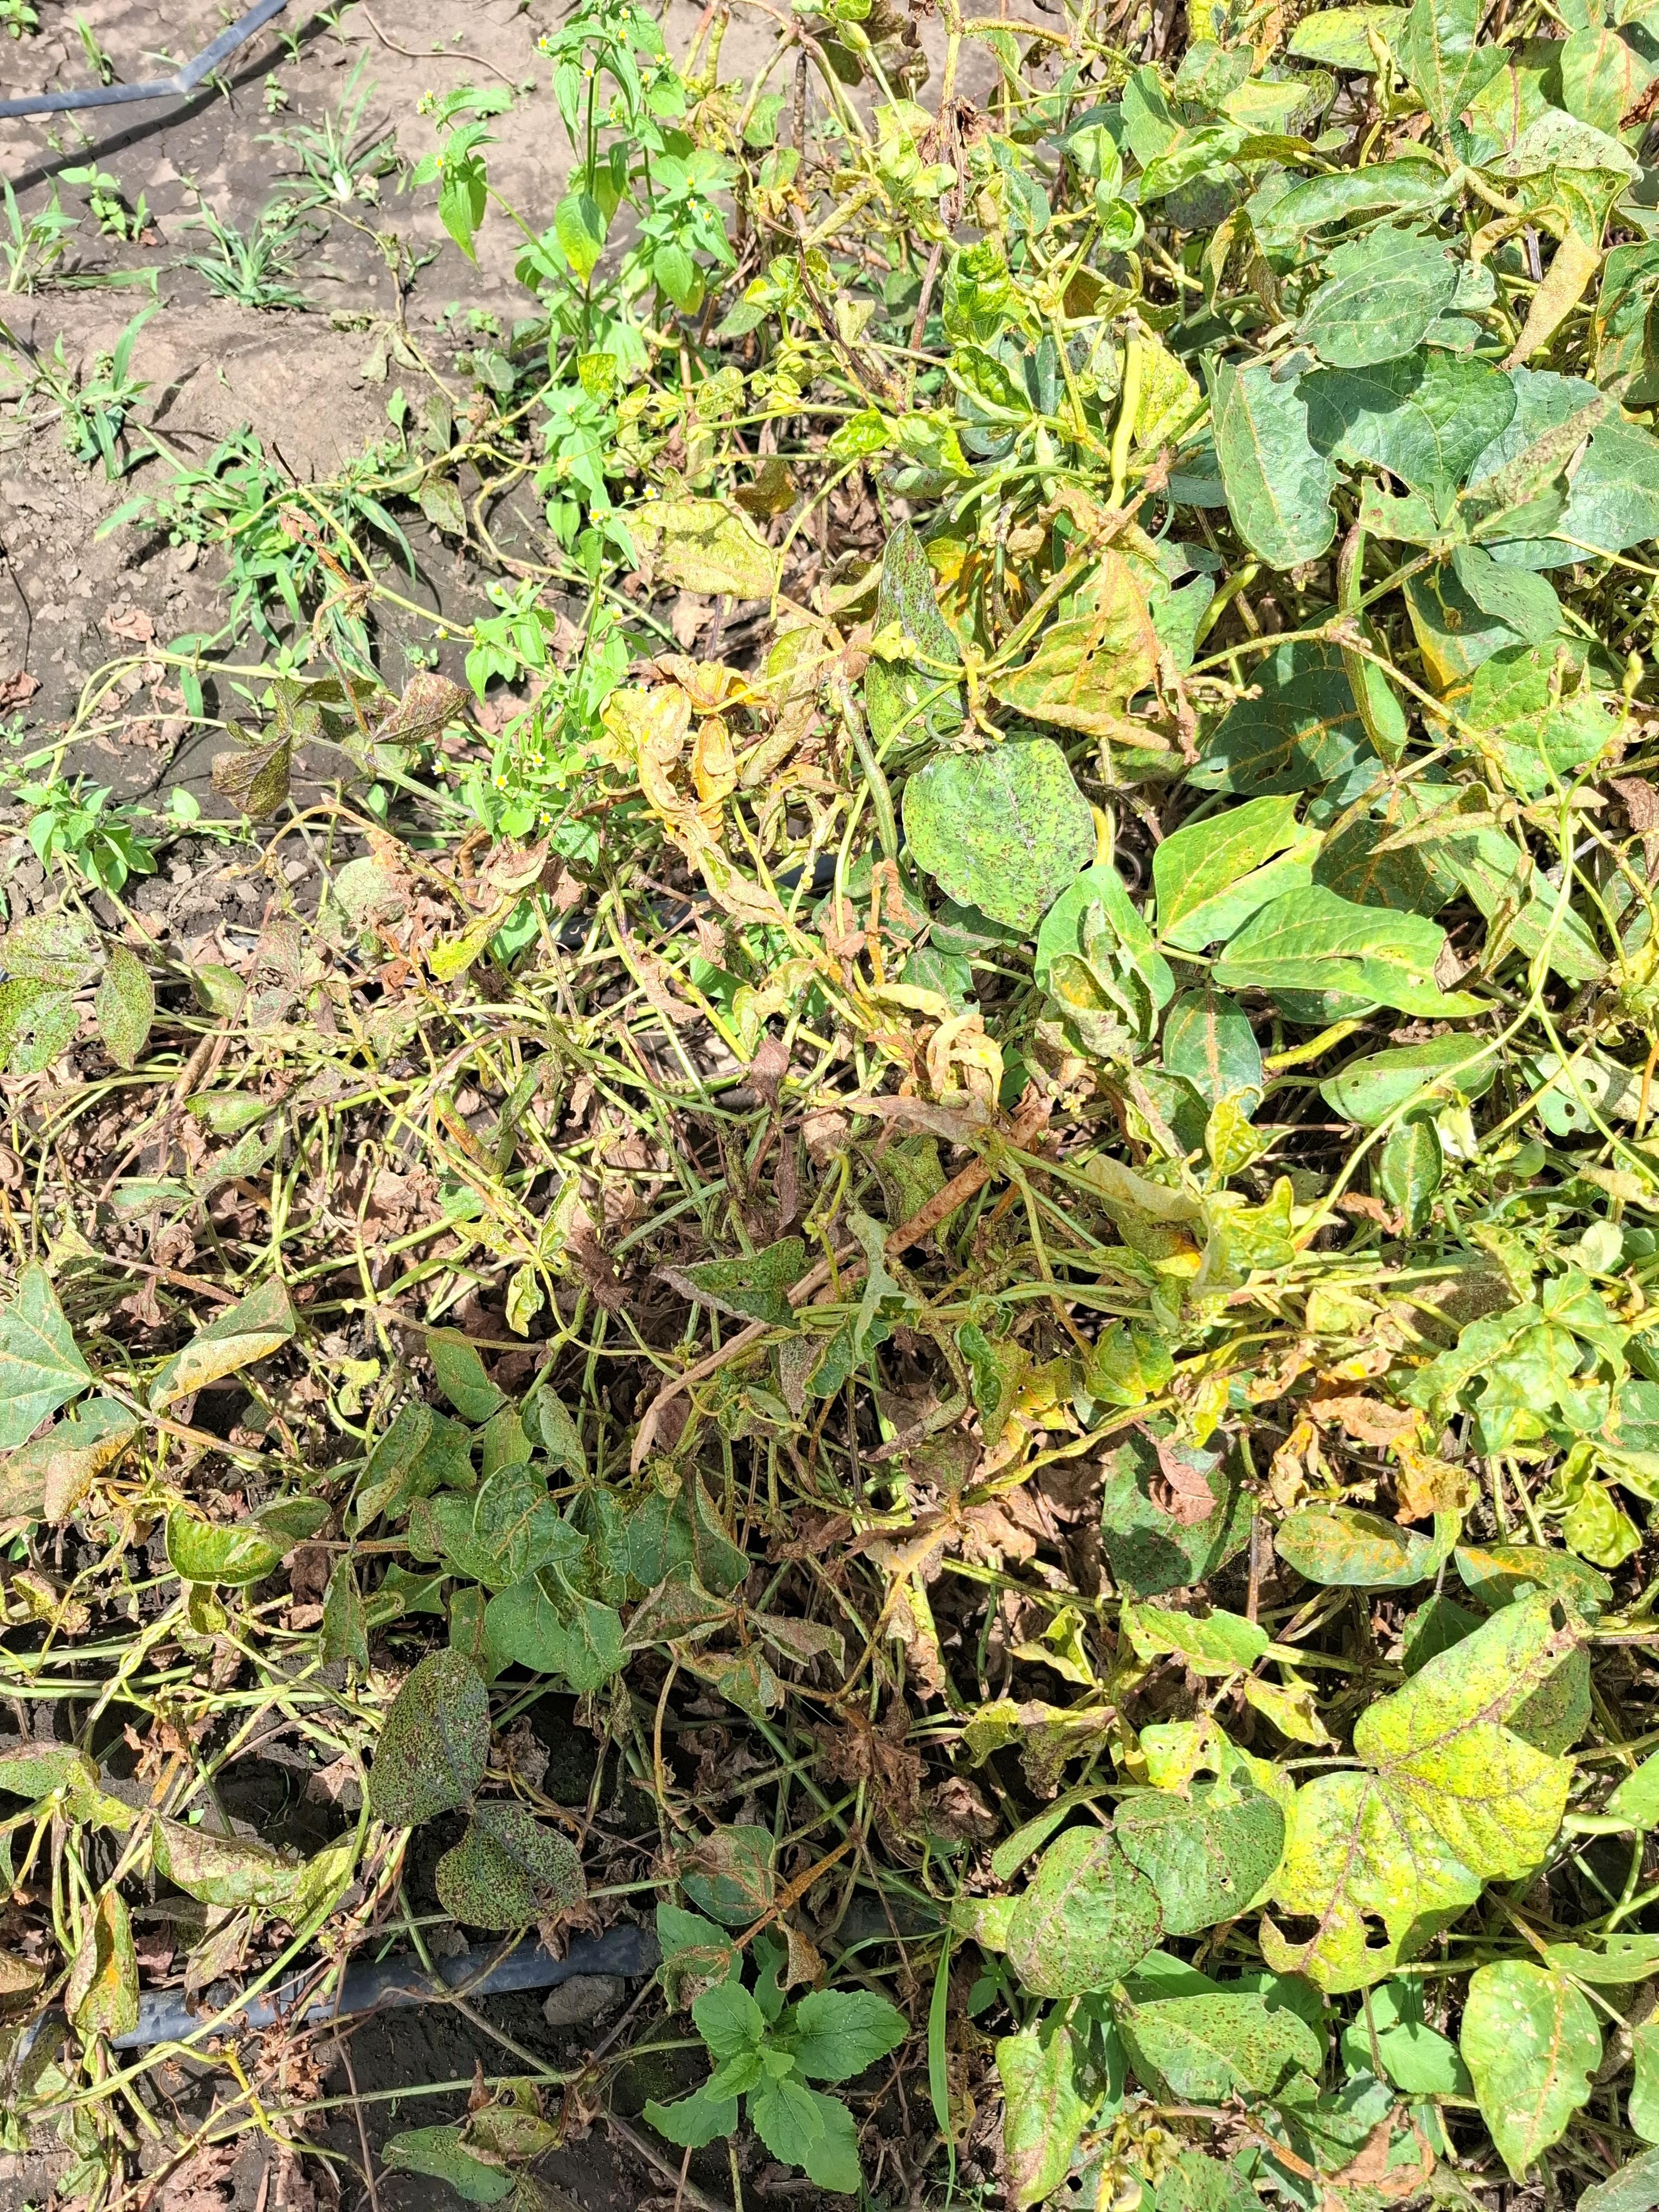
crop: cowpea
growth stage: harvest maturity
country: Tanzania
